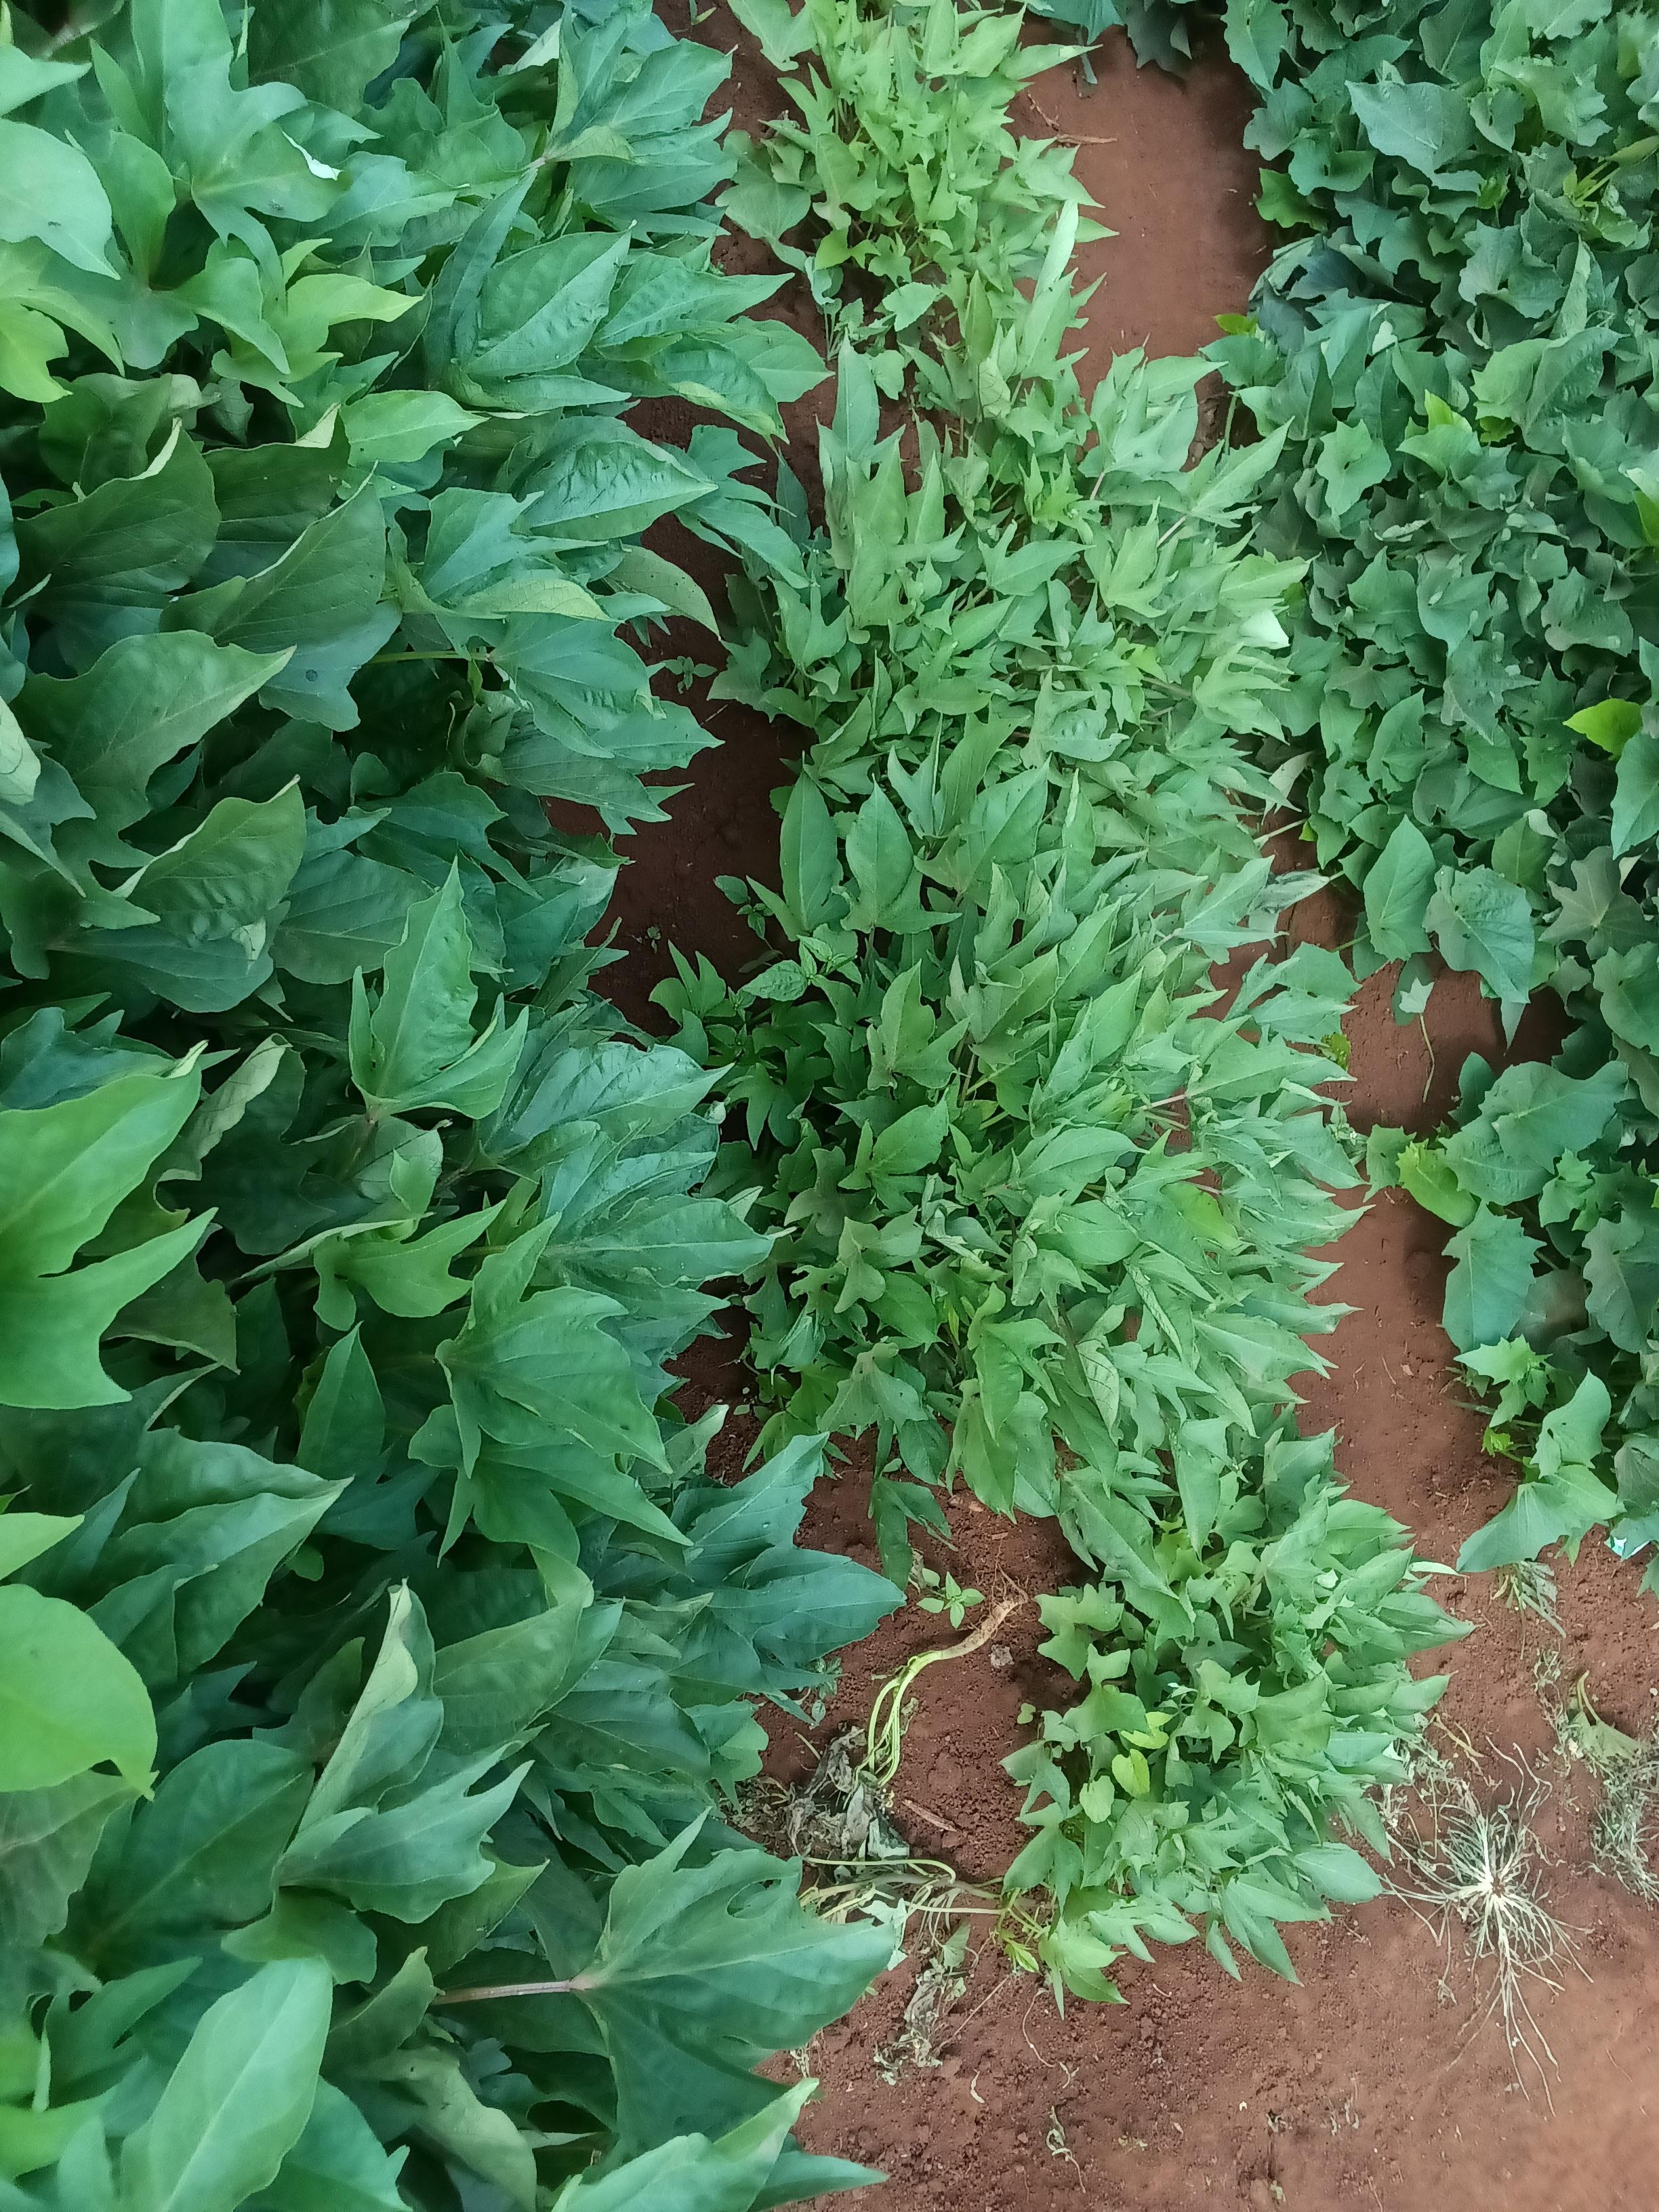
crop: sweet potato
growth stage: vegetative
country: Kenya
